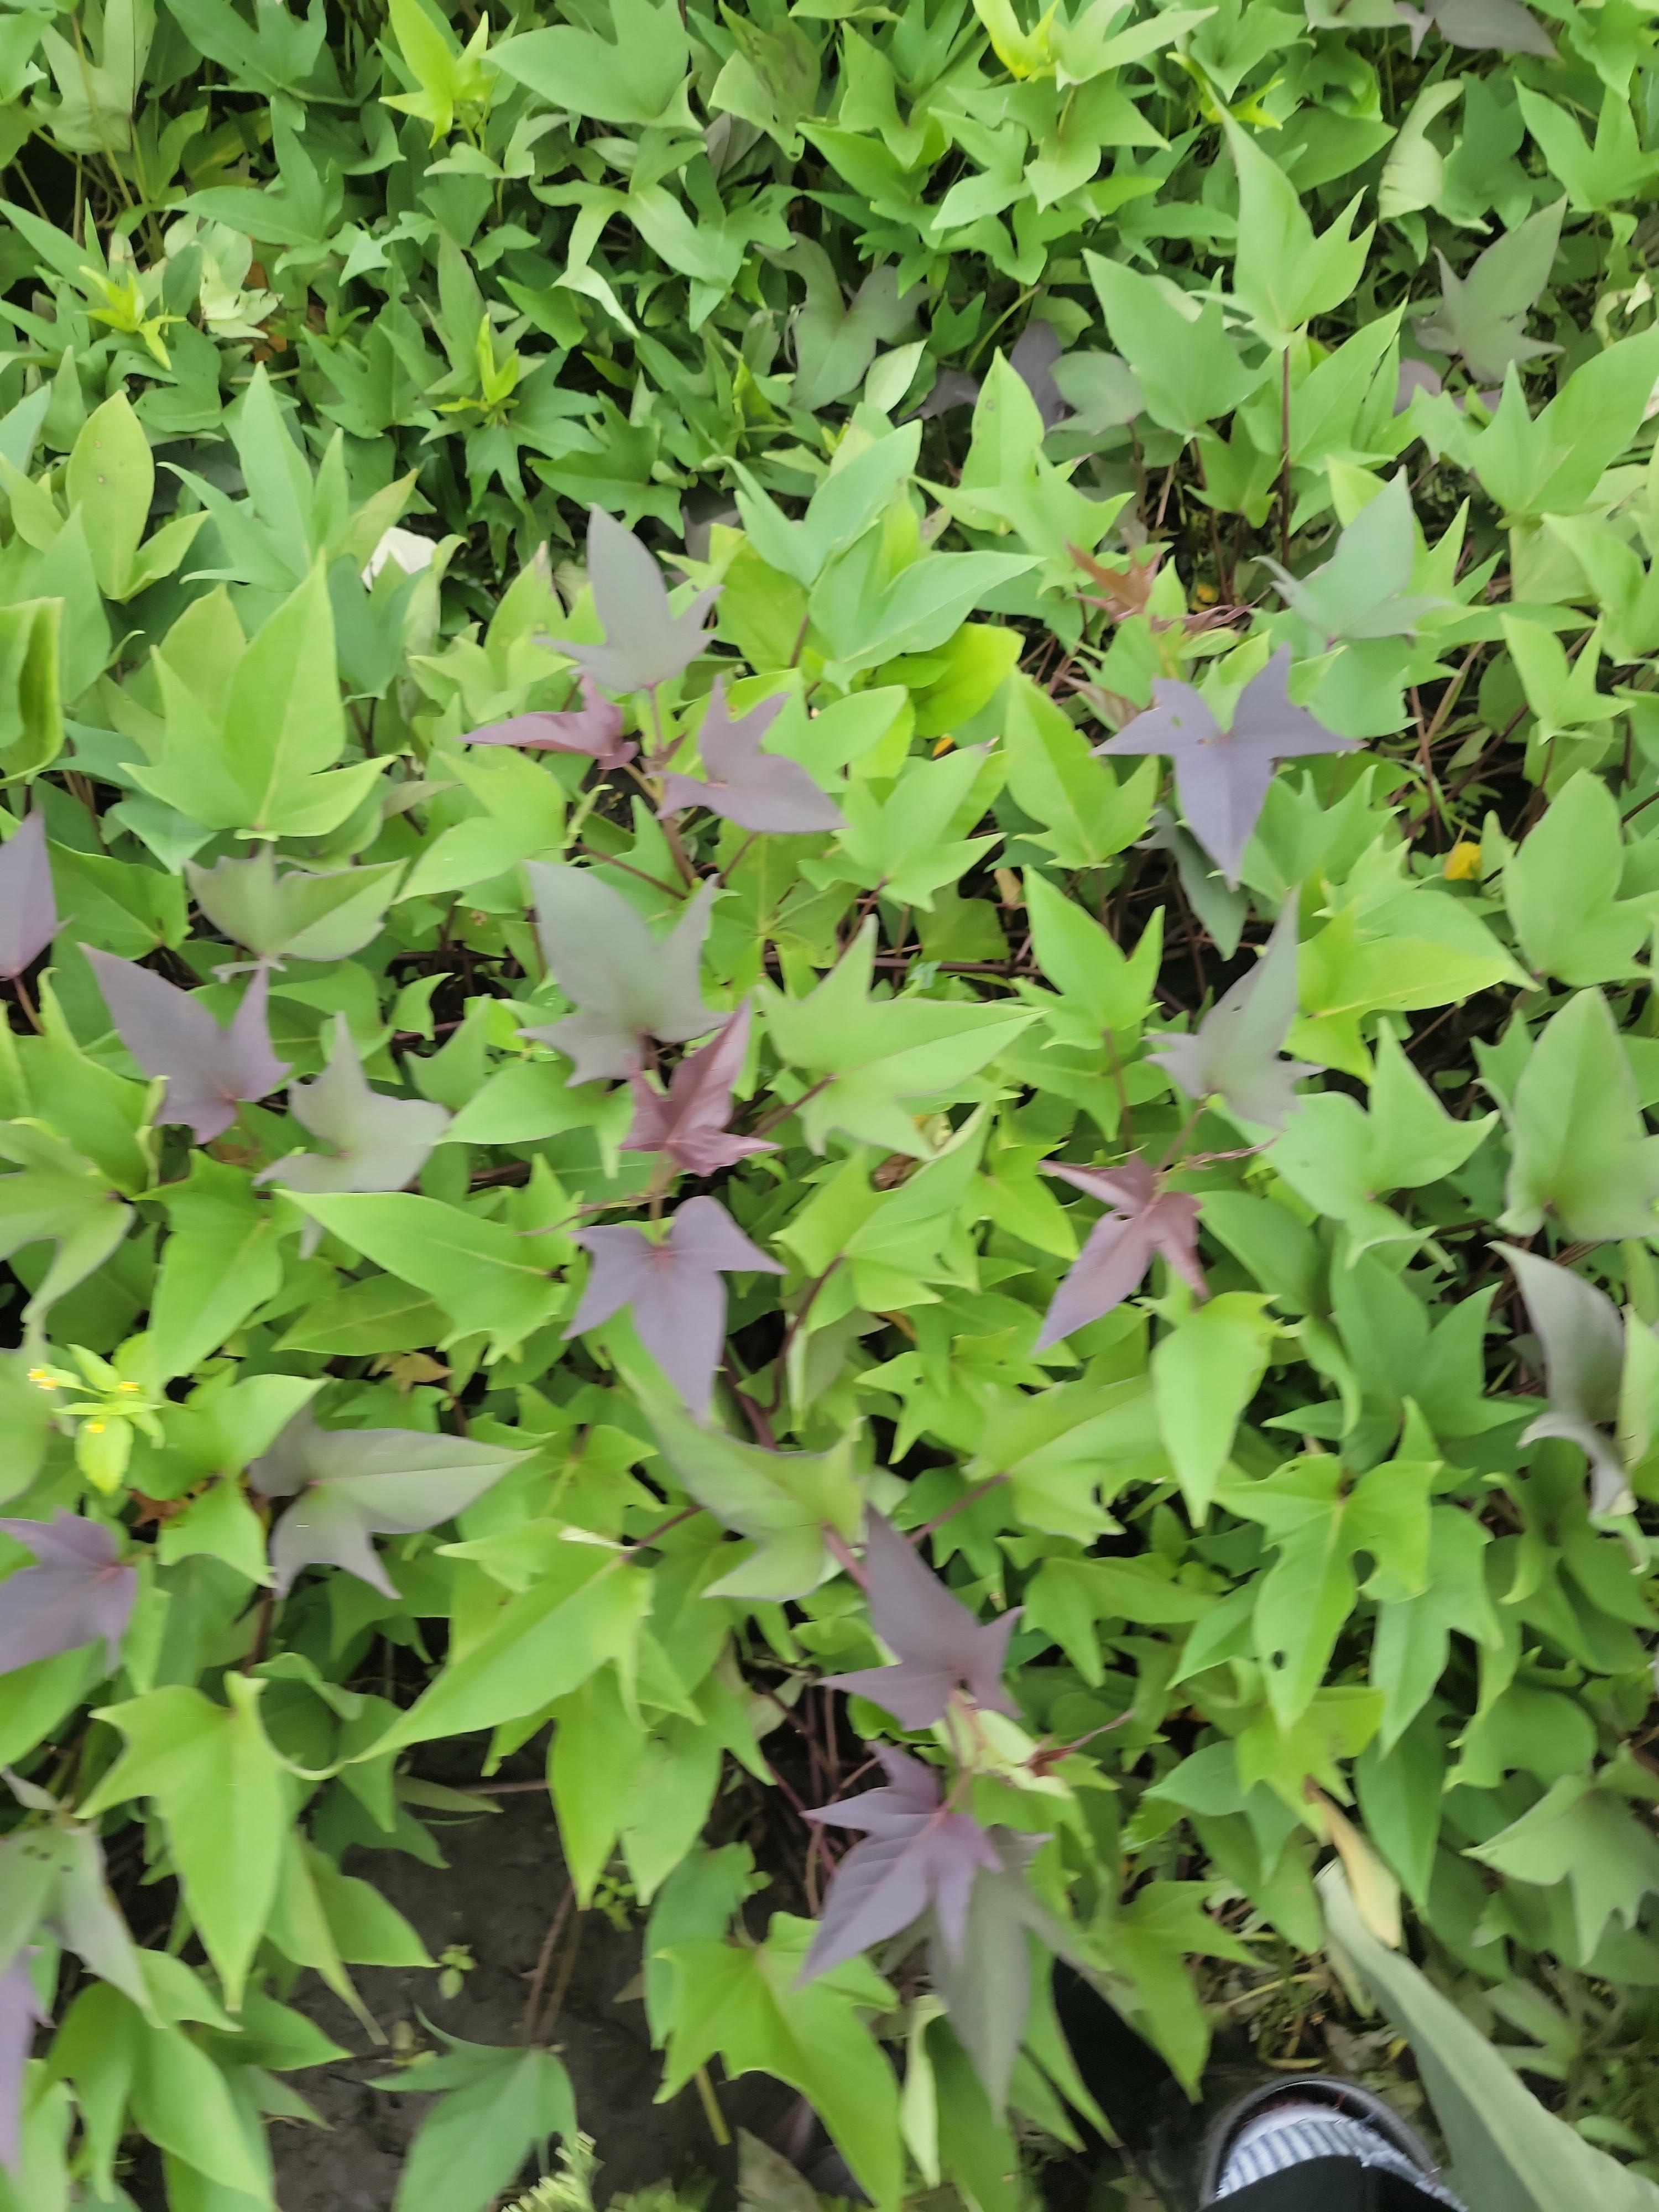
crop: sweet potato
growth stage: vegetative
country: Tanzania
